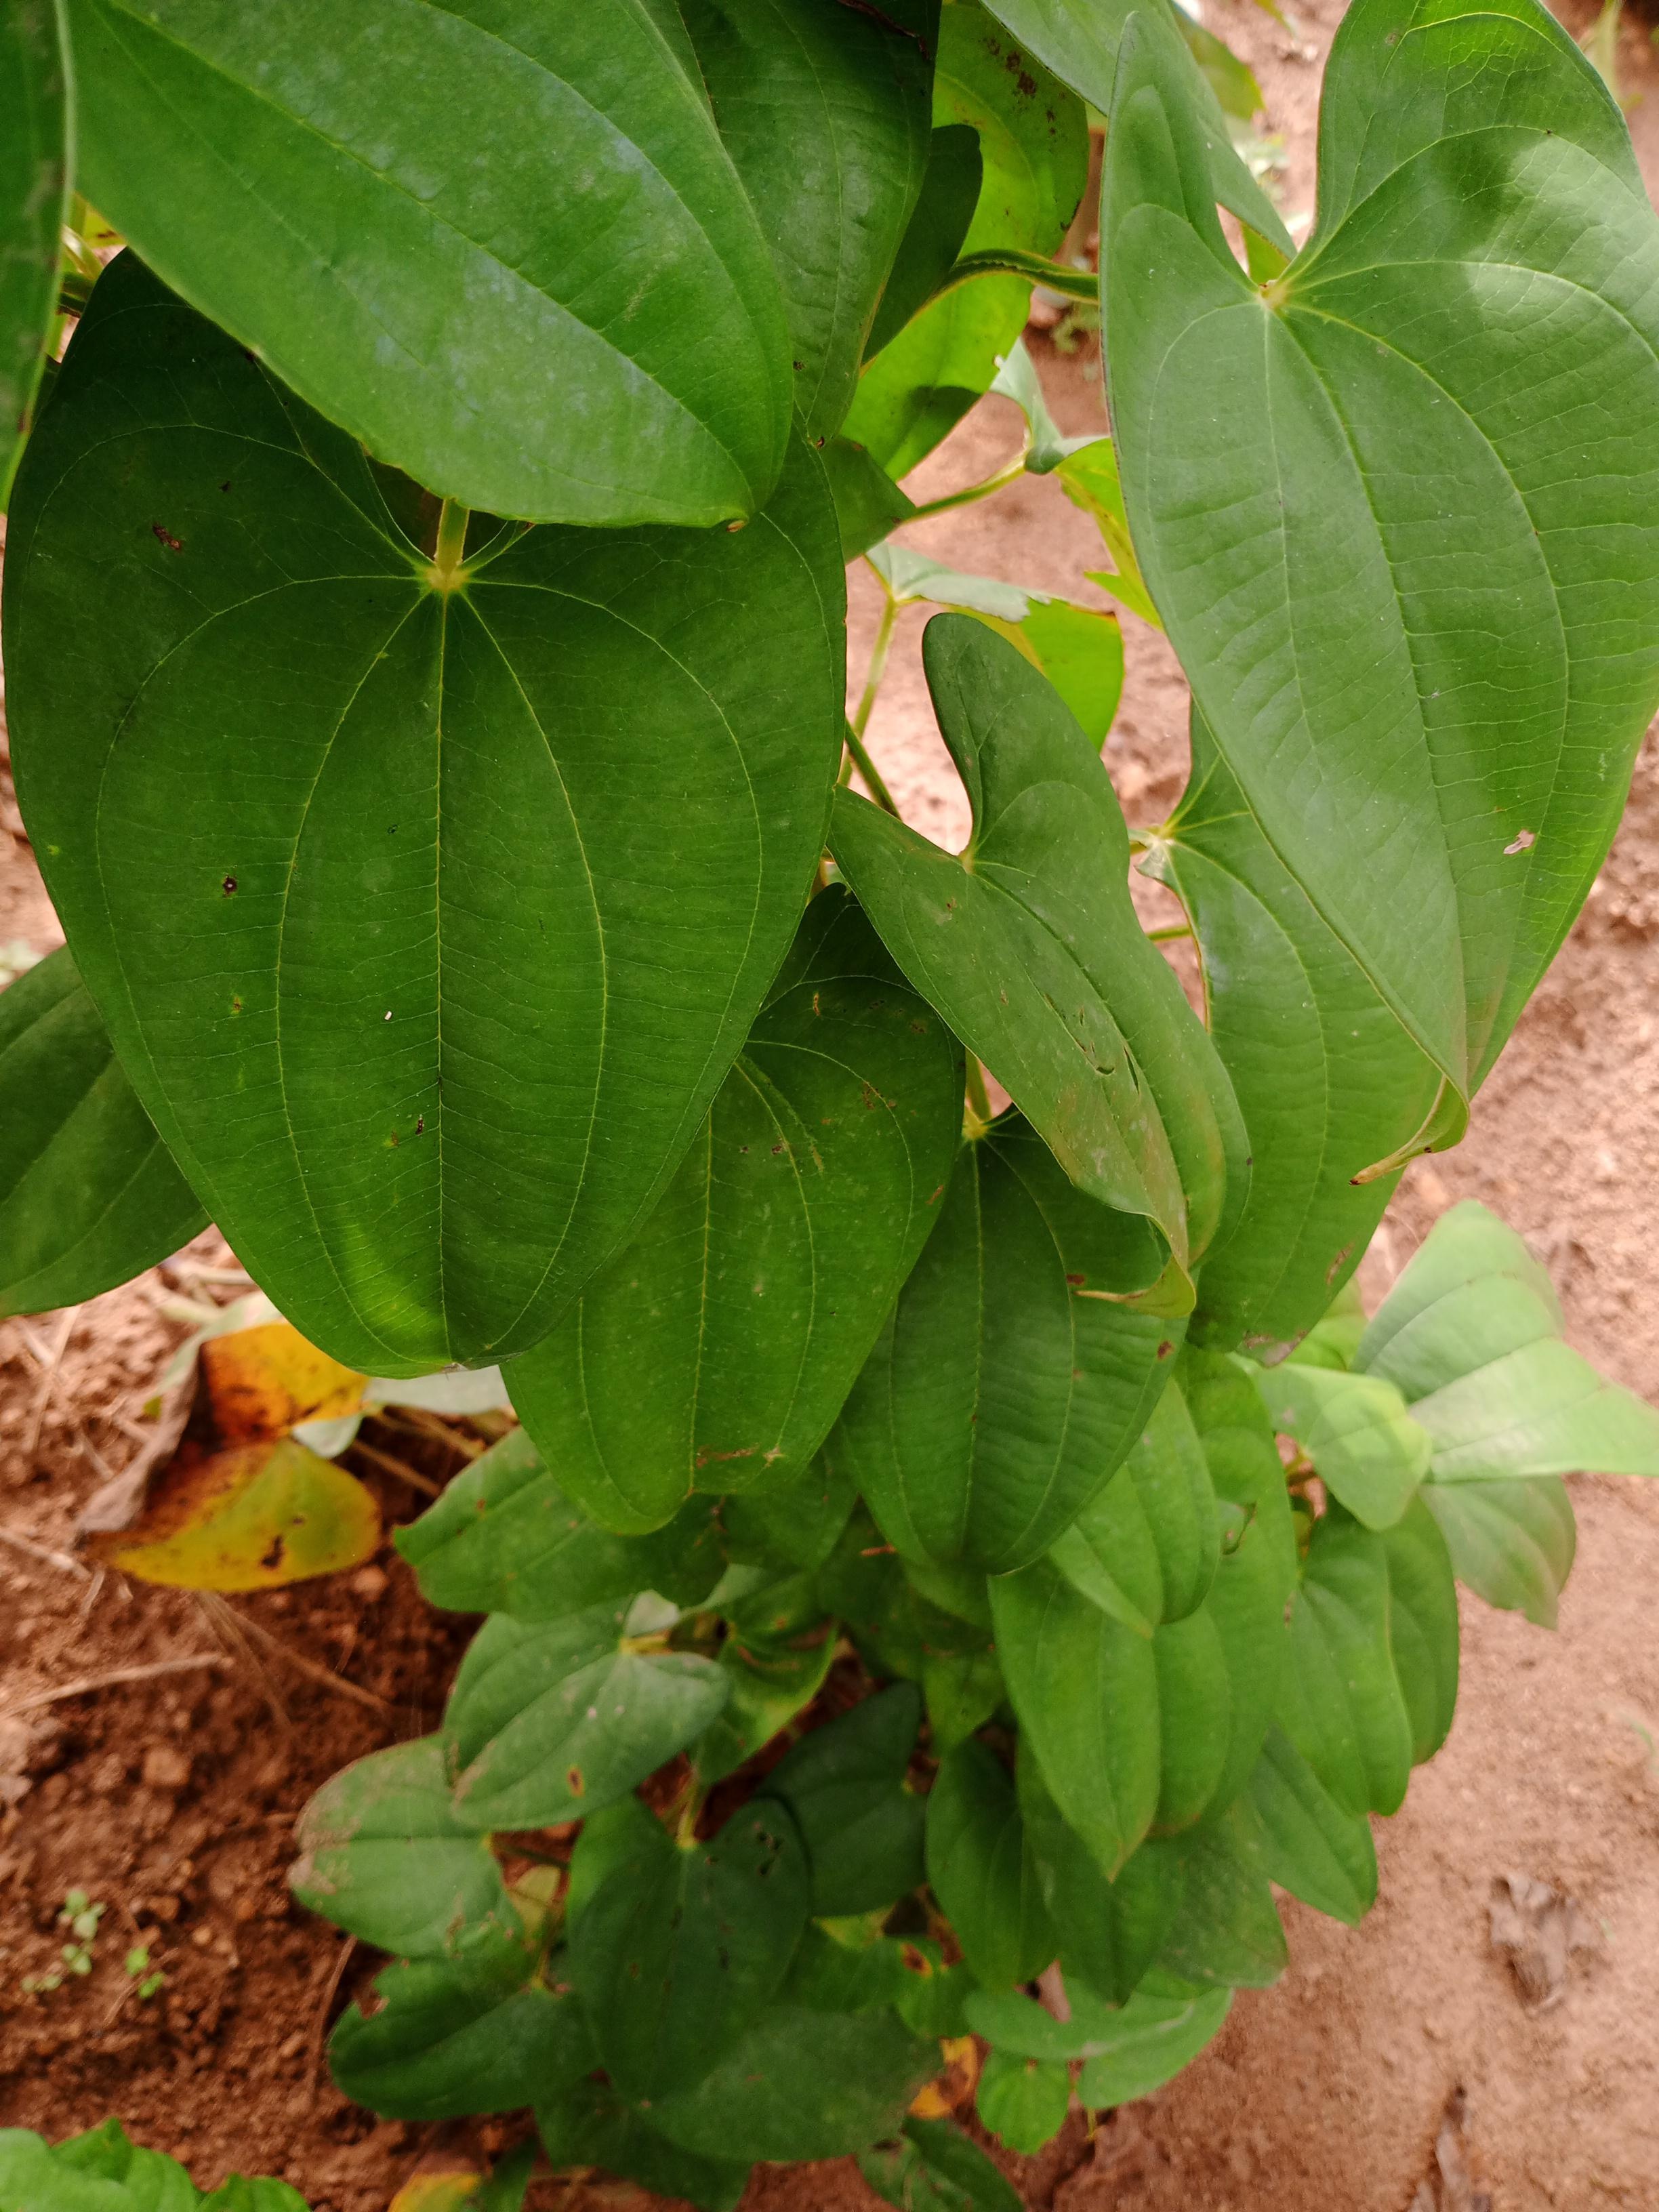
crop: yam
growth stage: vegetative
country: Nigeria
